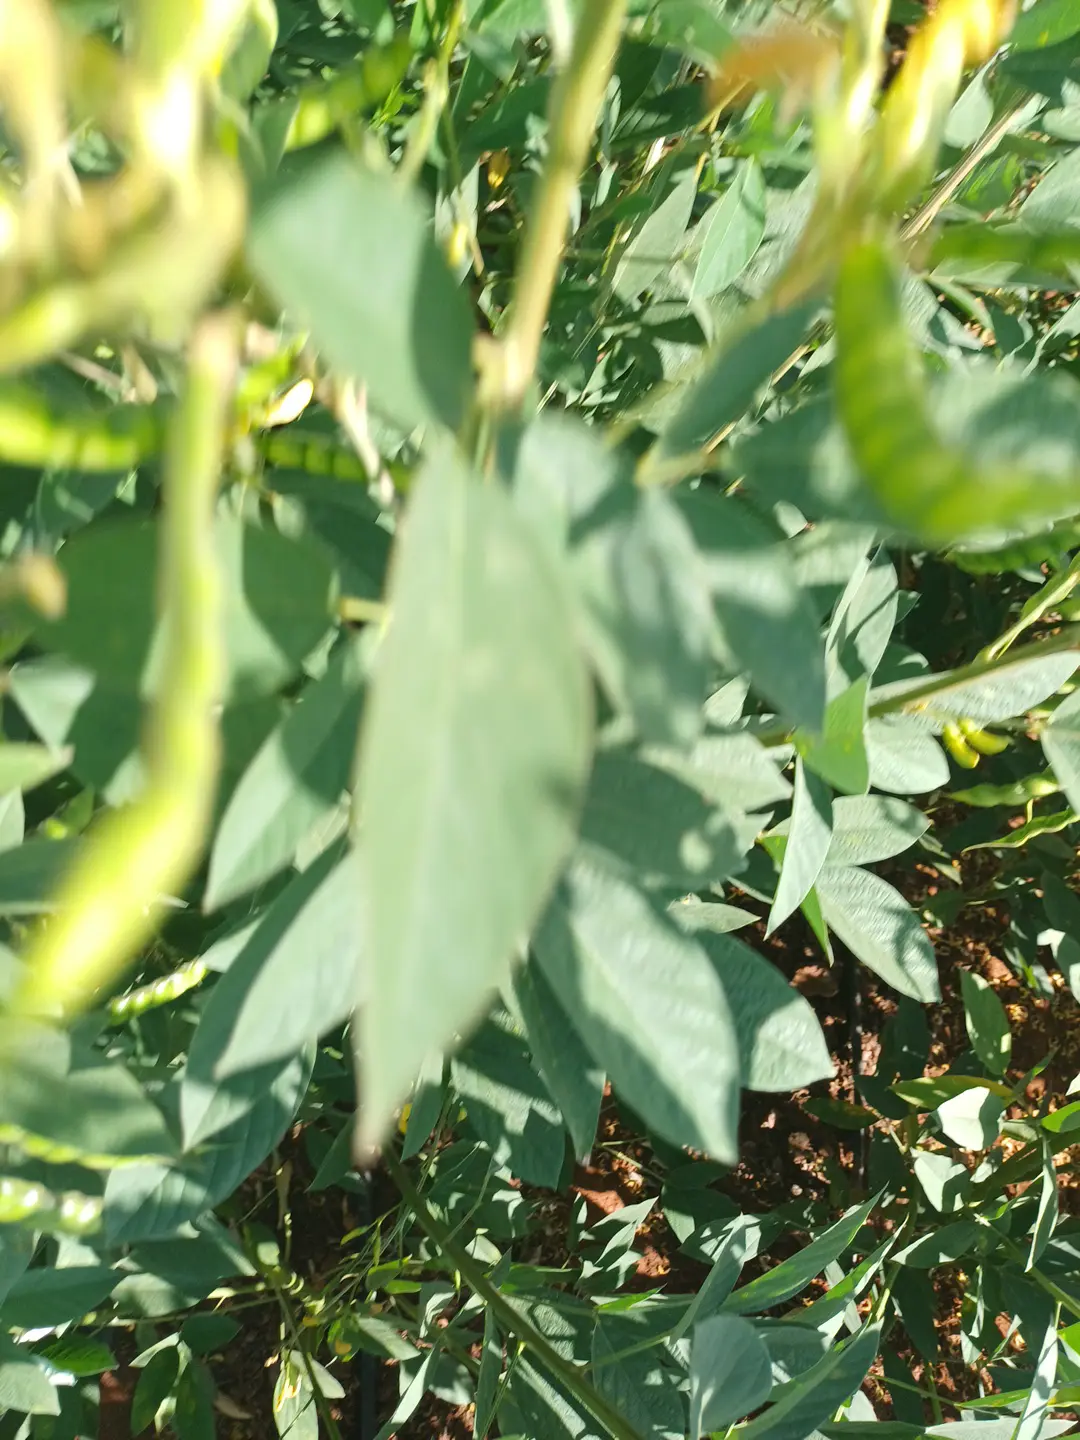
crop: pigeonpea
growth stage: development pod
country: Kenya
